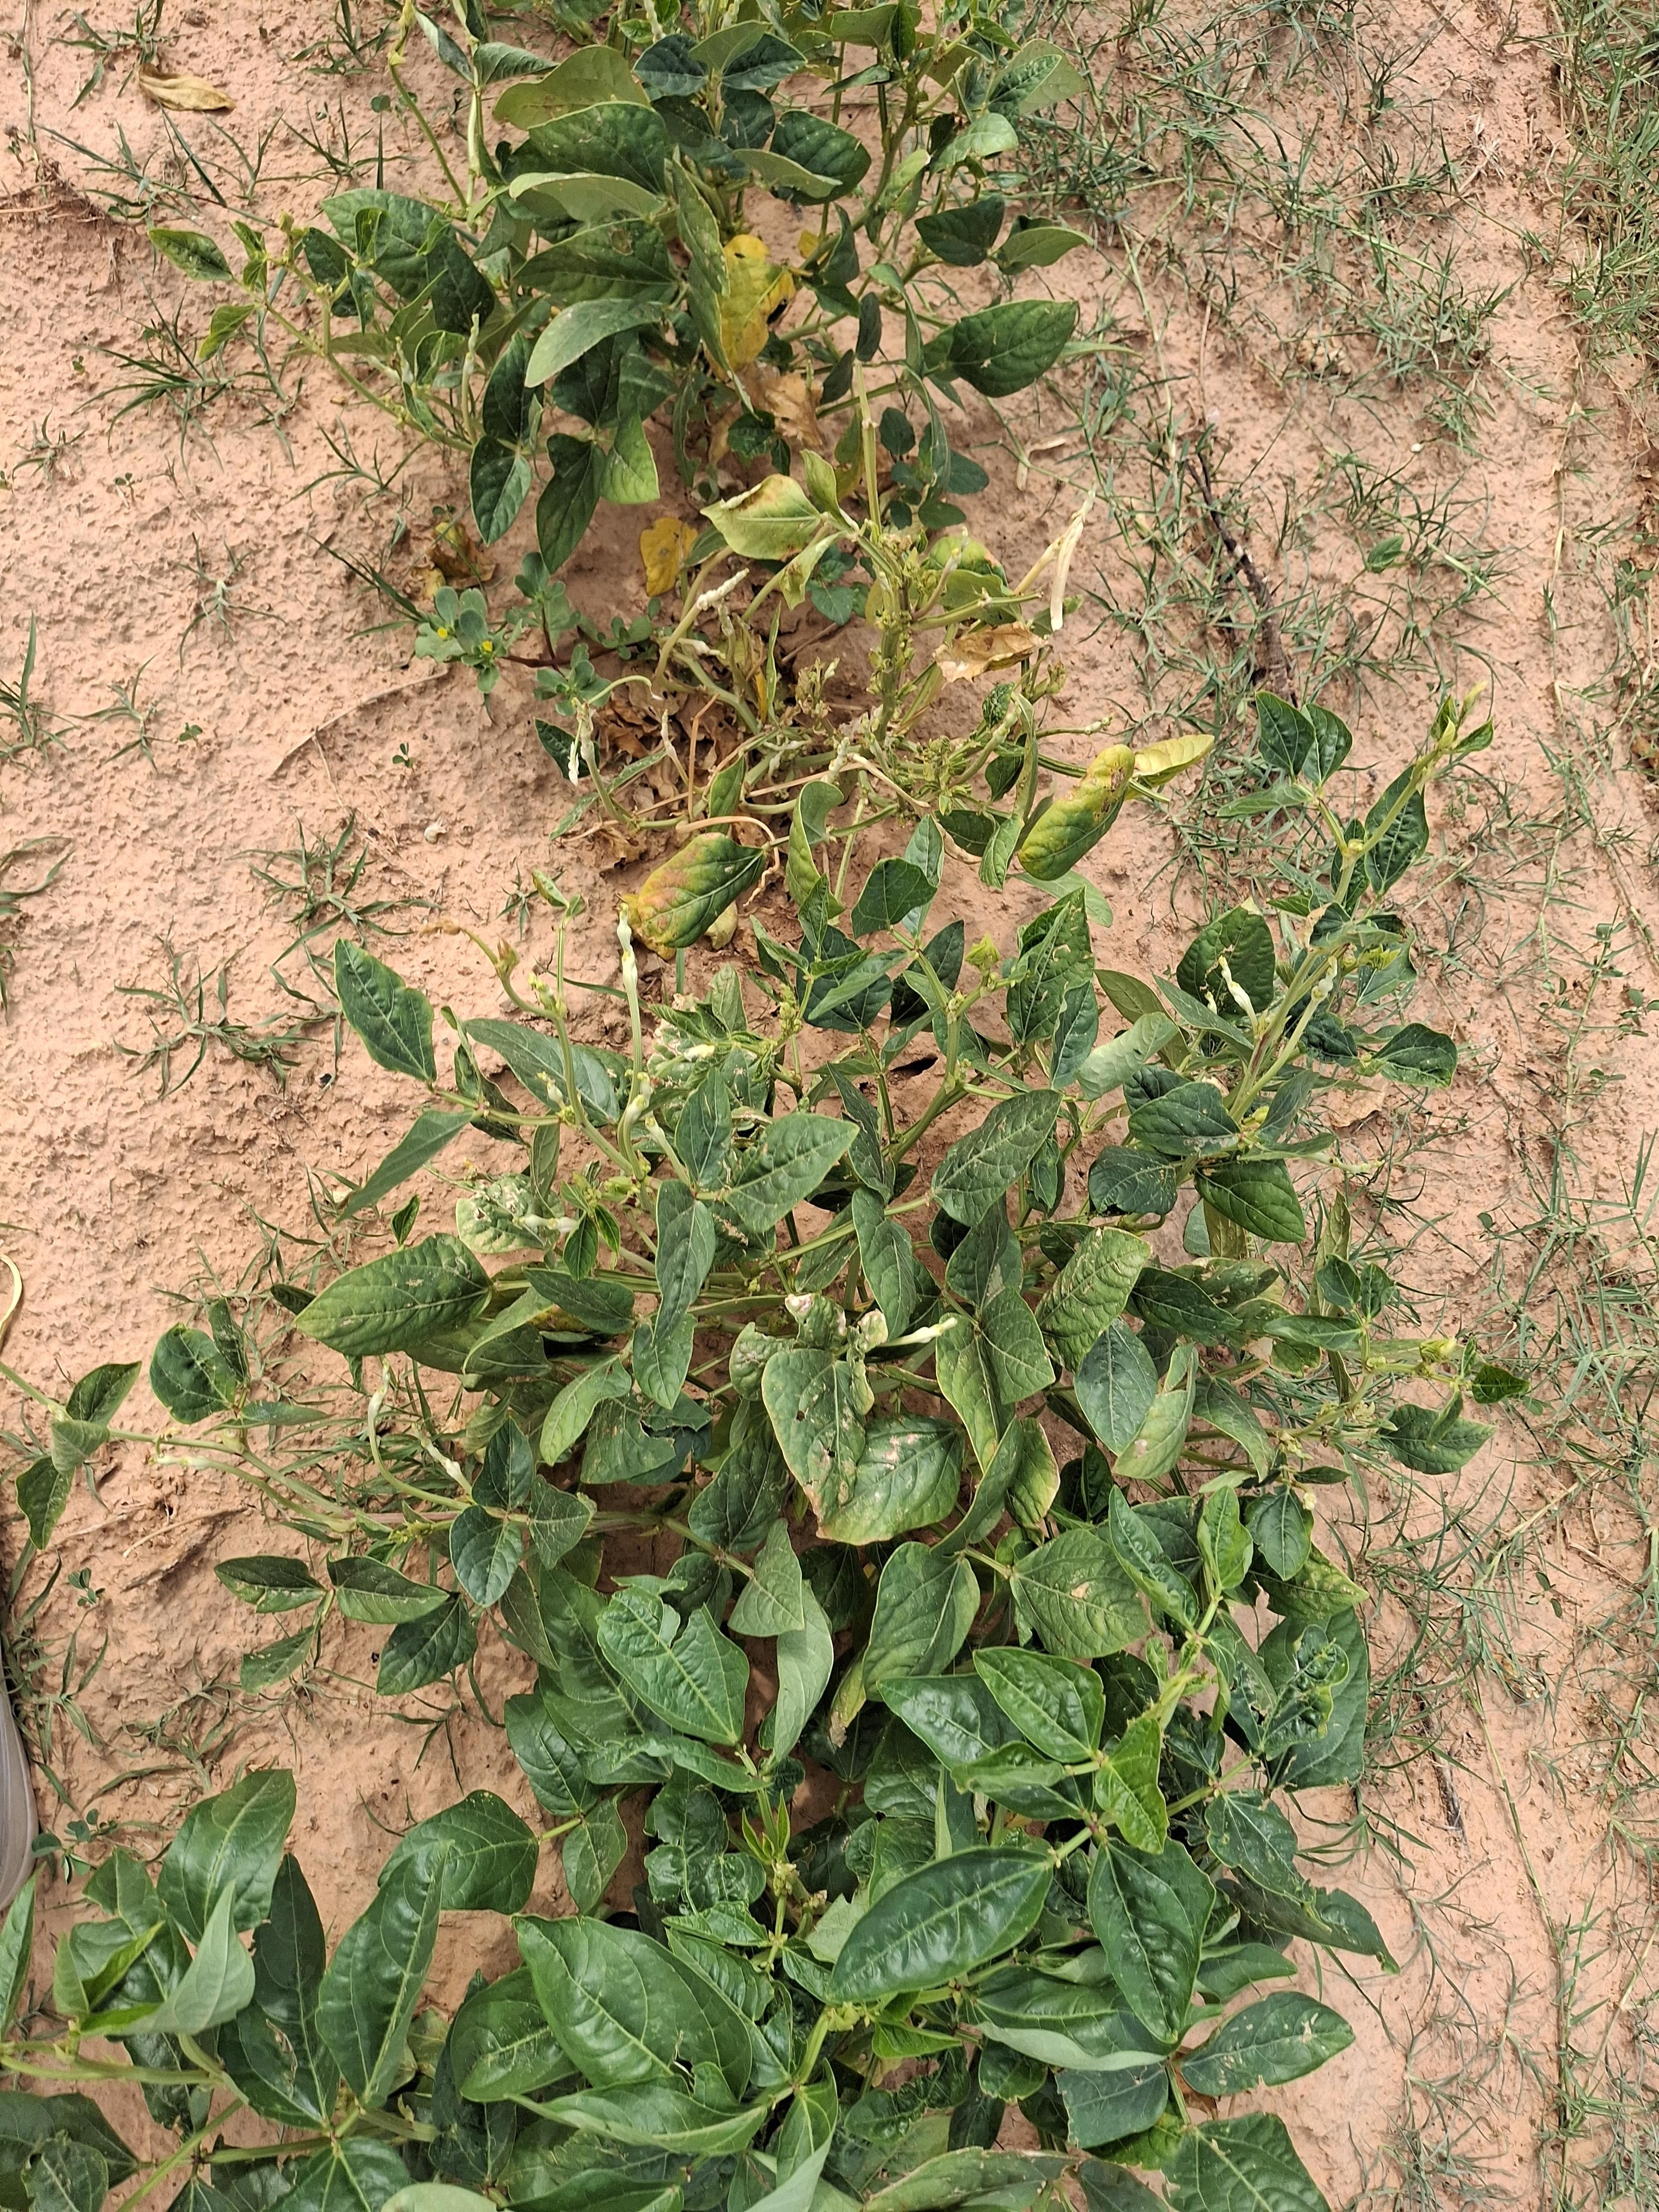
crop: cowpea
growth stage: harvest maturity
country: Nigeria
